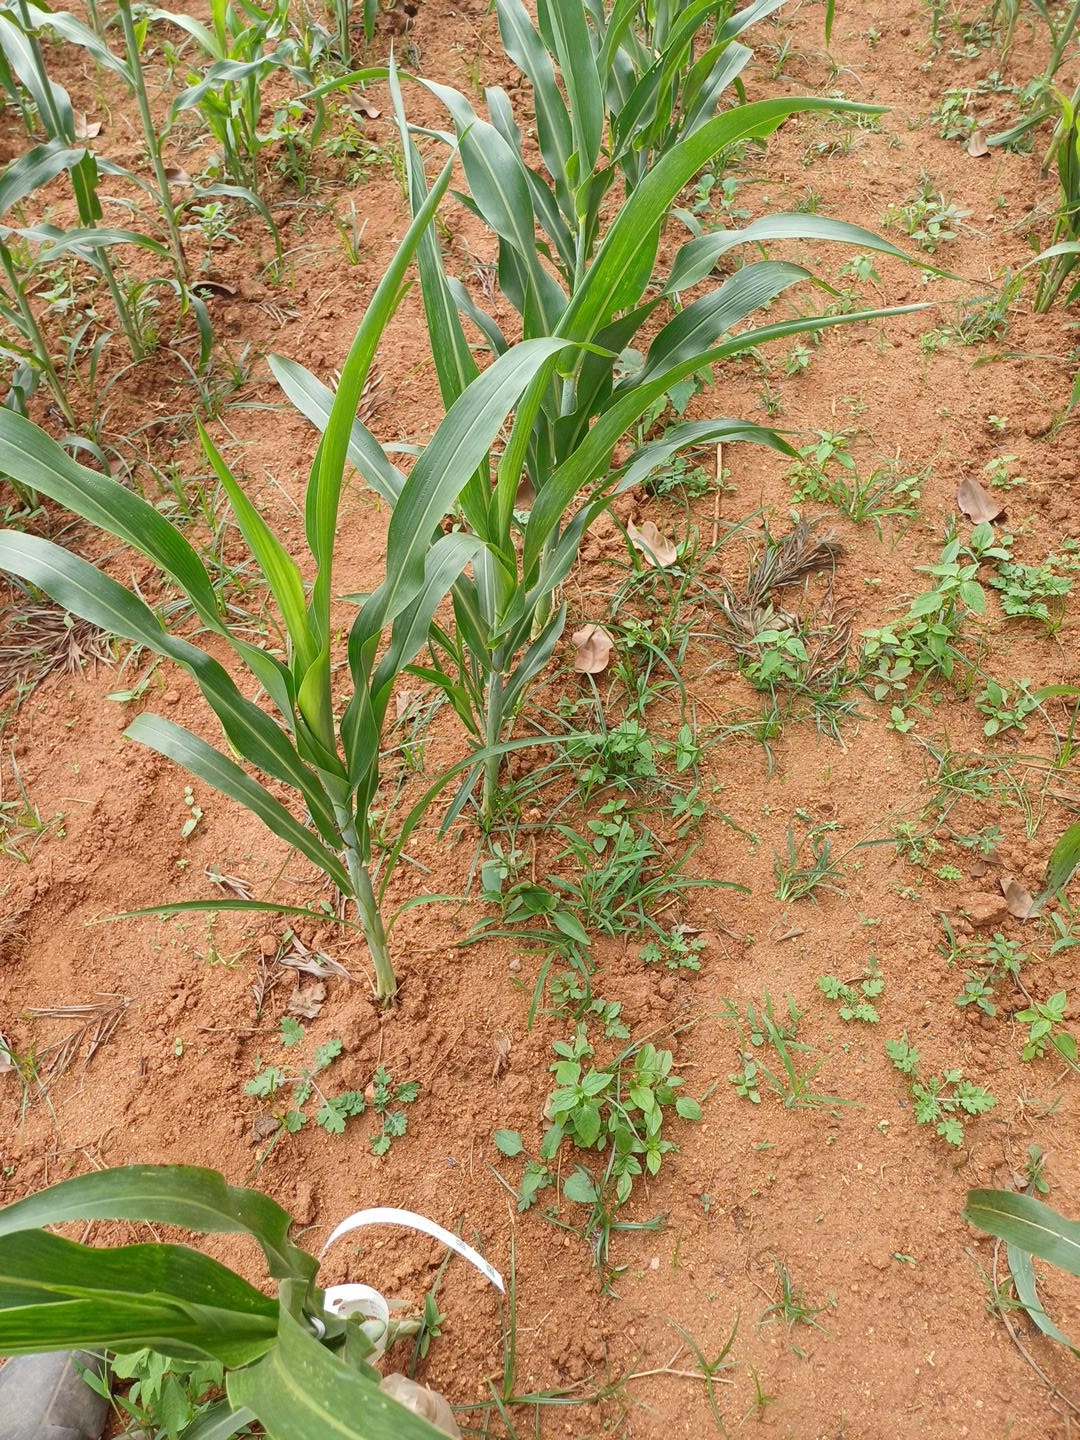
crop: sorghum
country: Kenya
